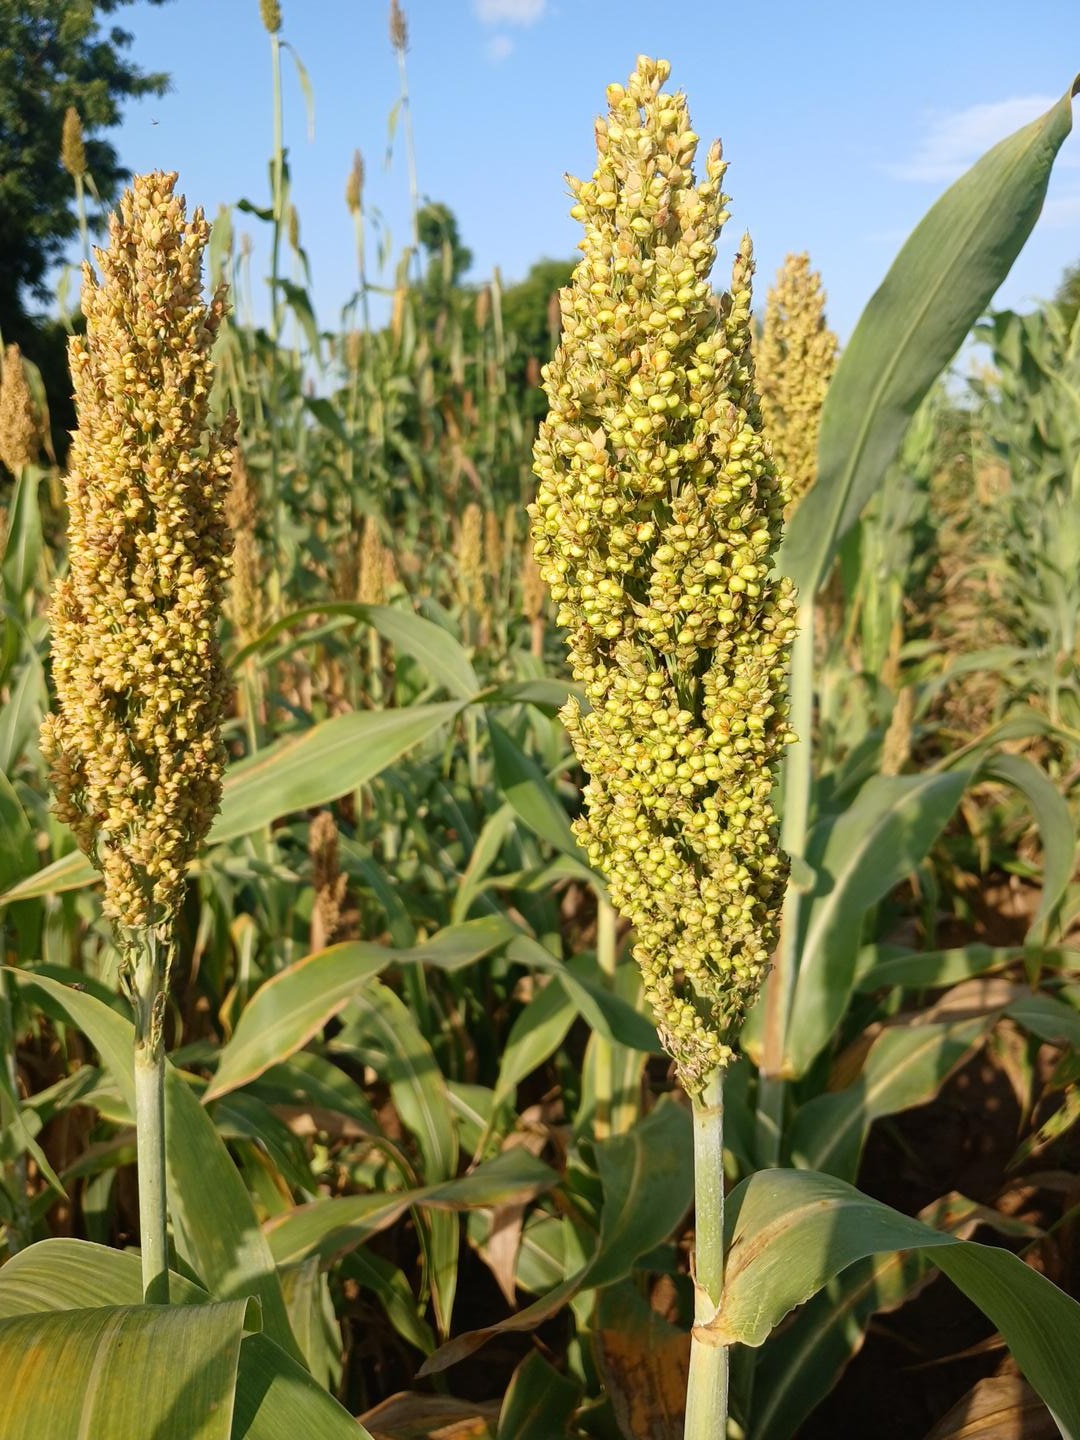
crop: sorghum
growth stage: filling grain
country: Senegal
